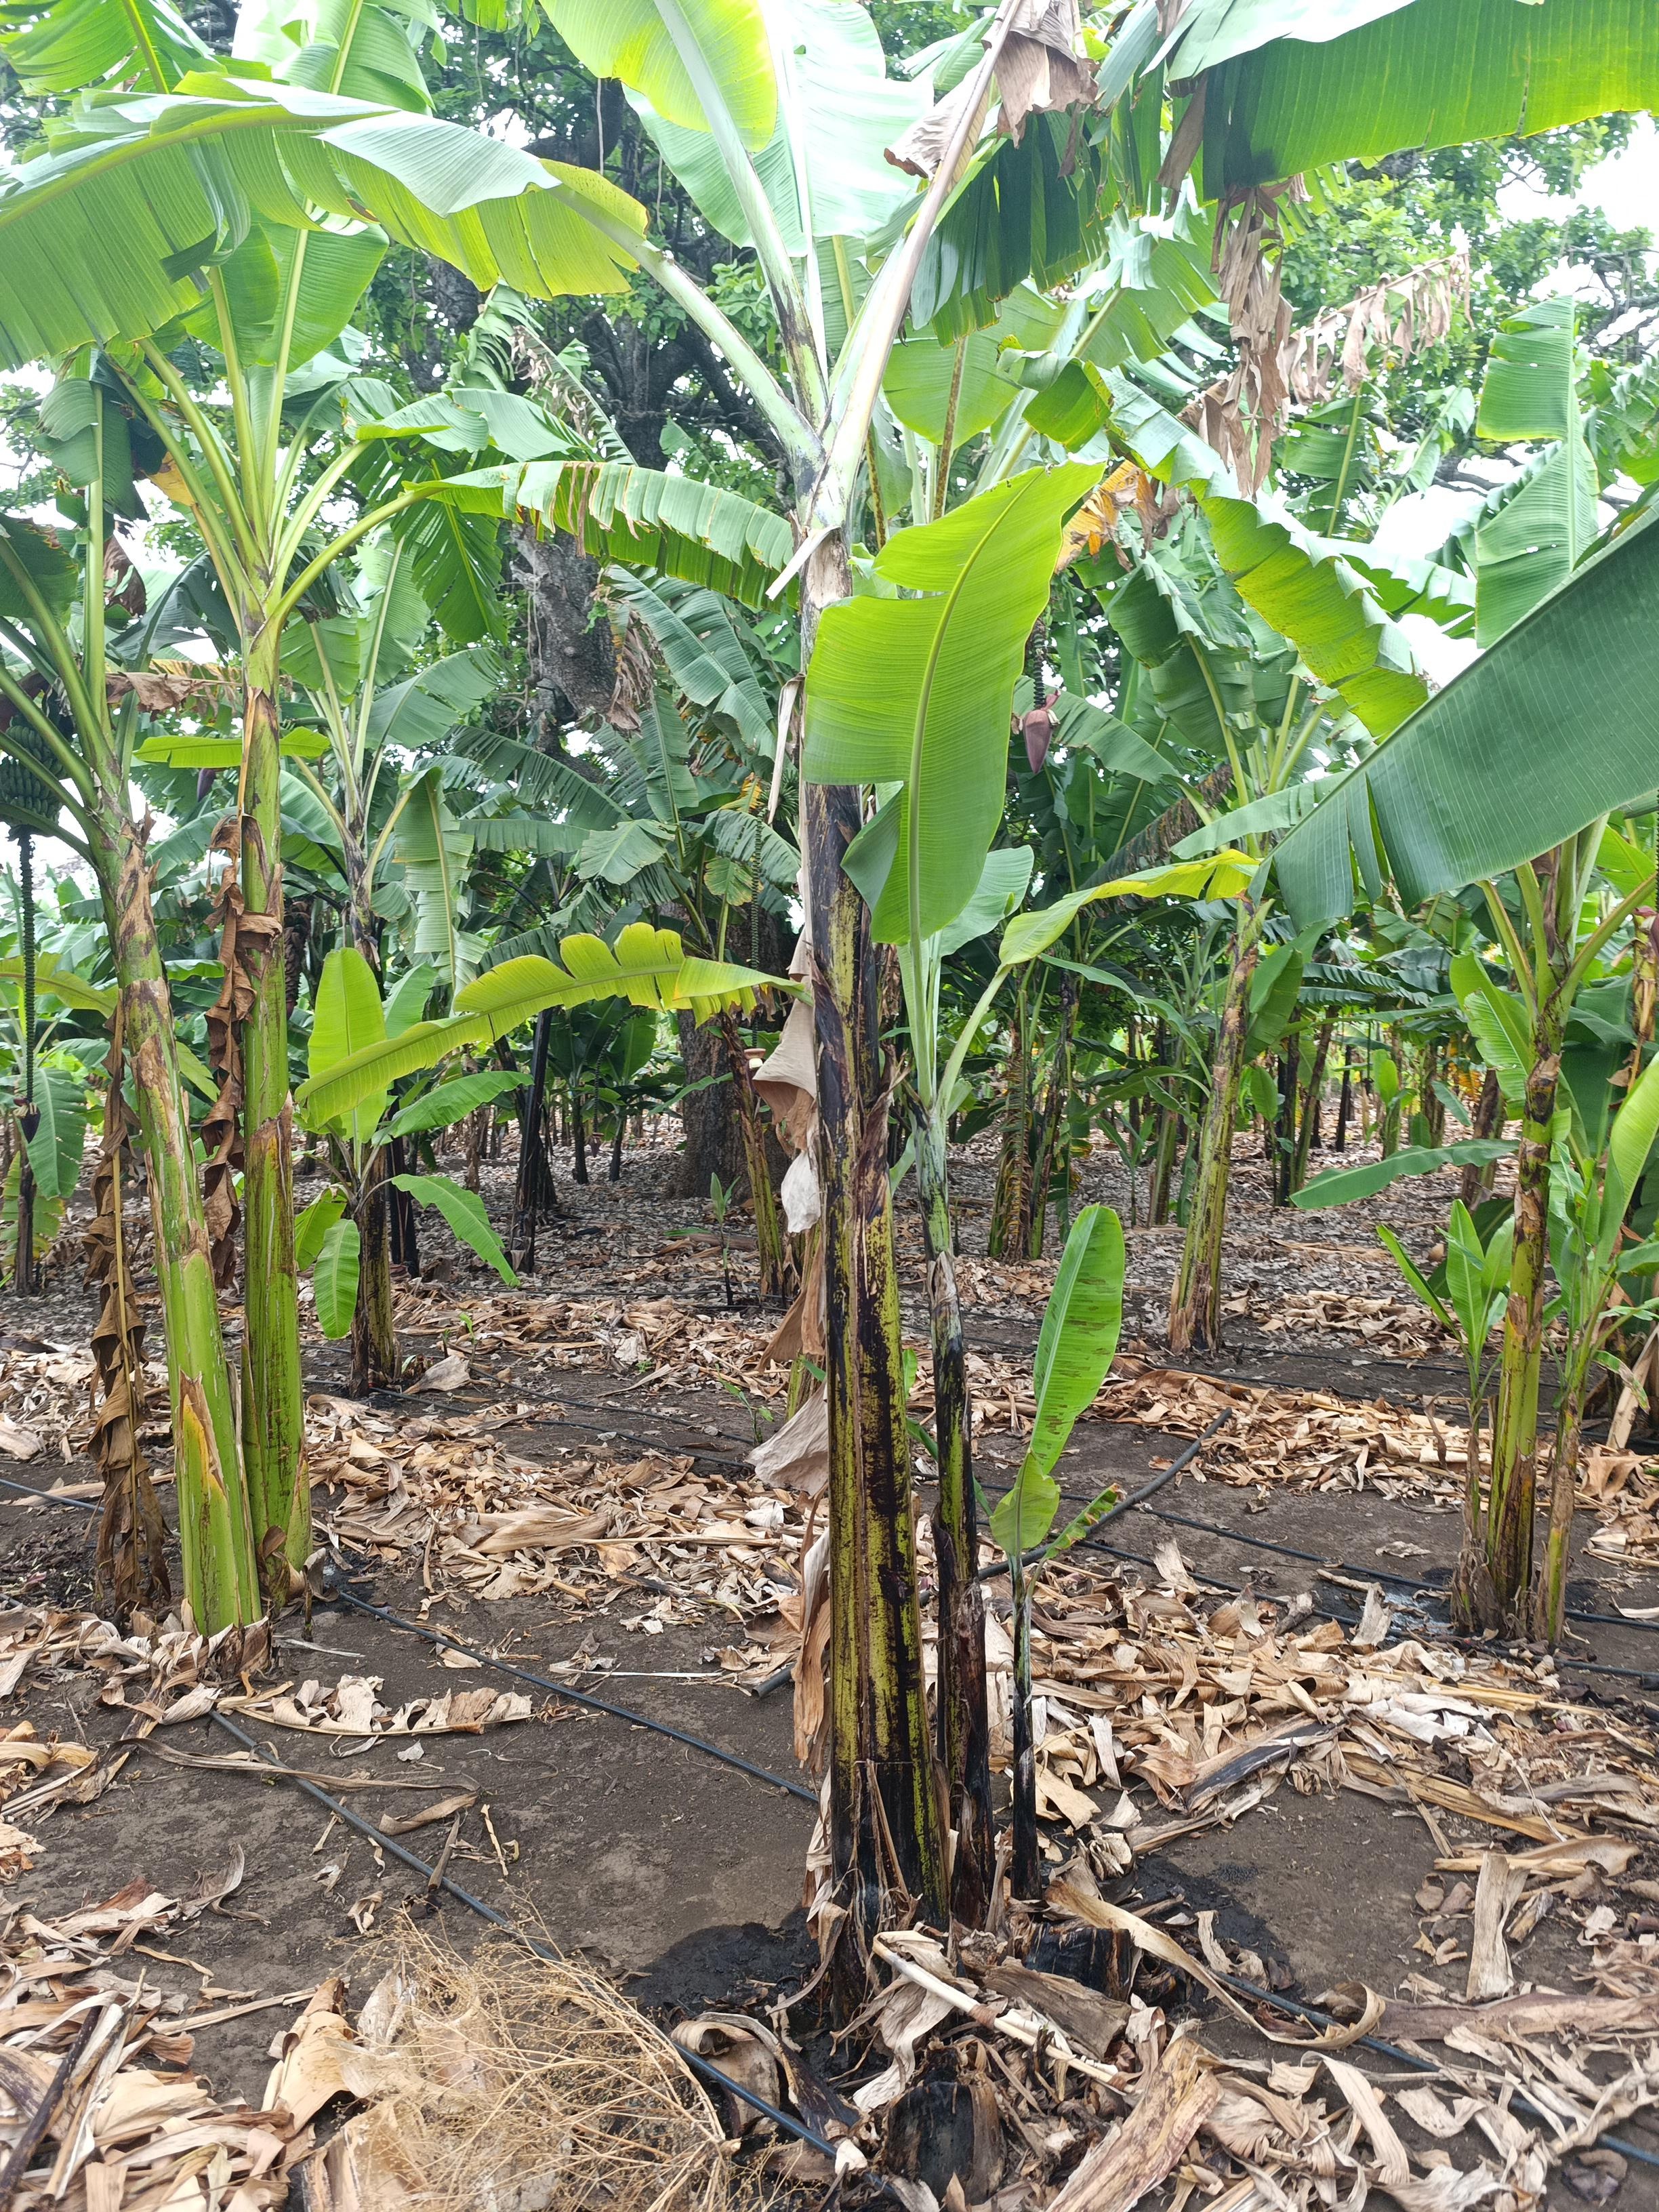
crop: banana
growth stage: vegetative
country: Tanzania
